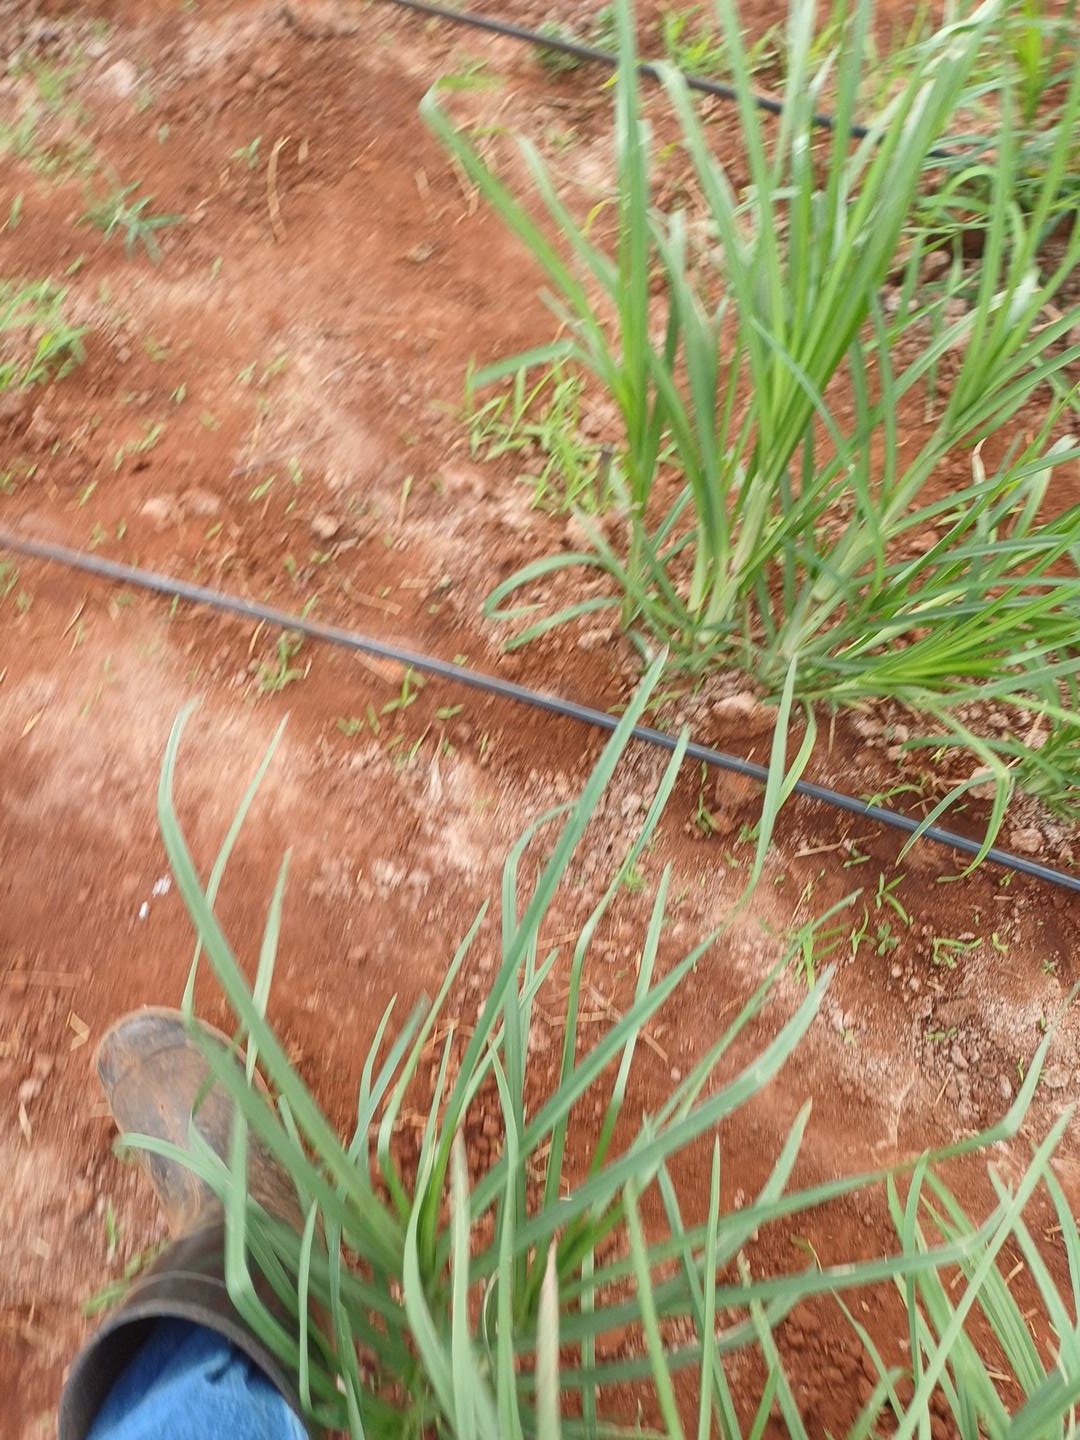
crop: finger millet
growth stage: vegetative
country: Kenya
